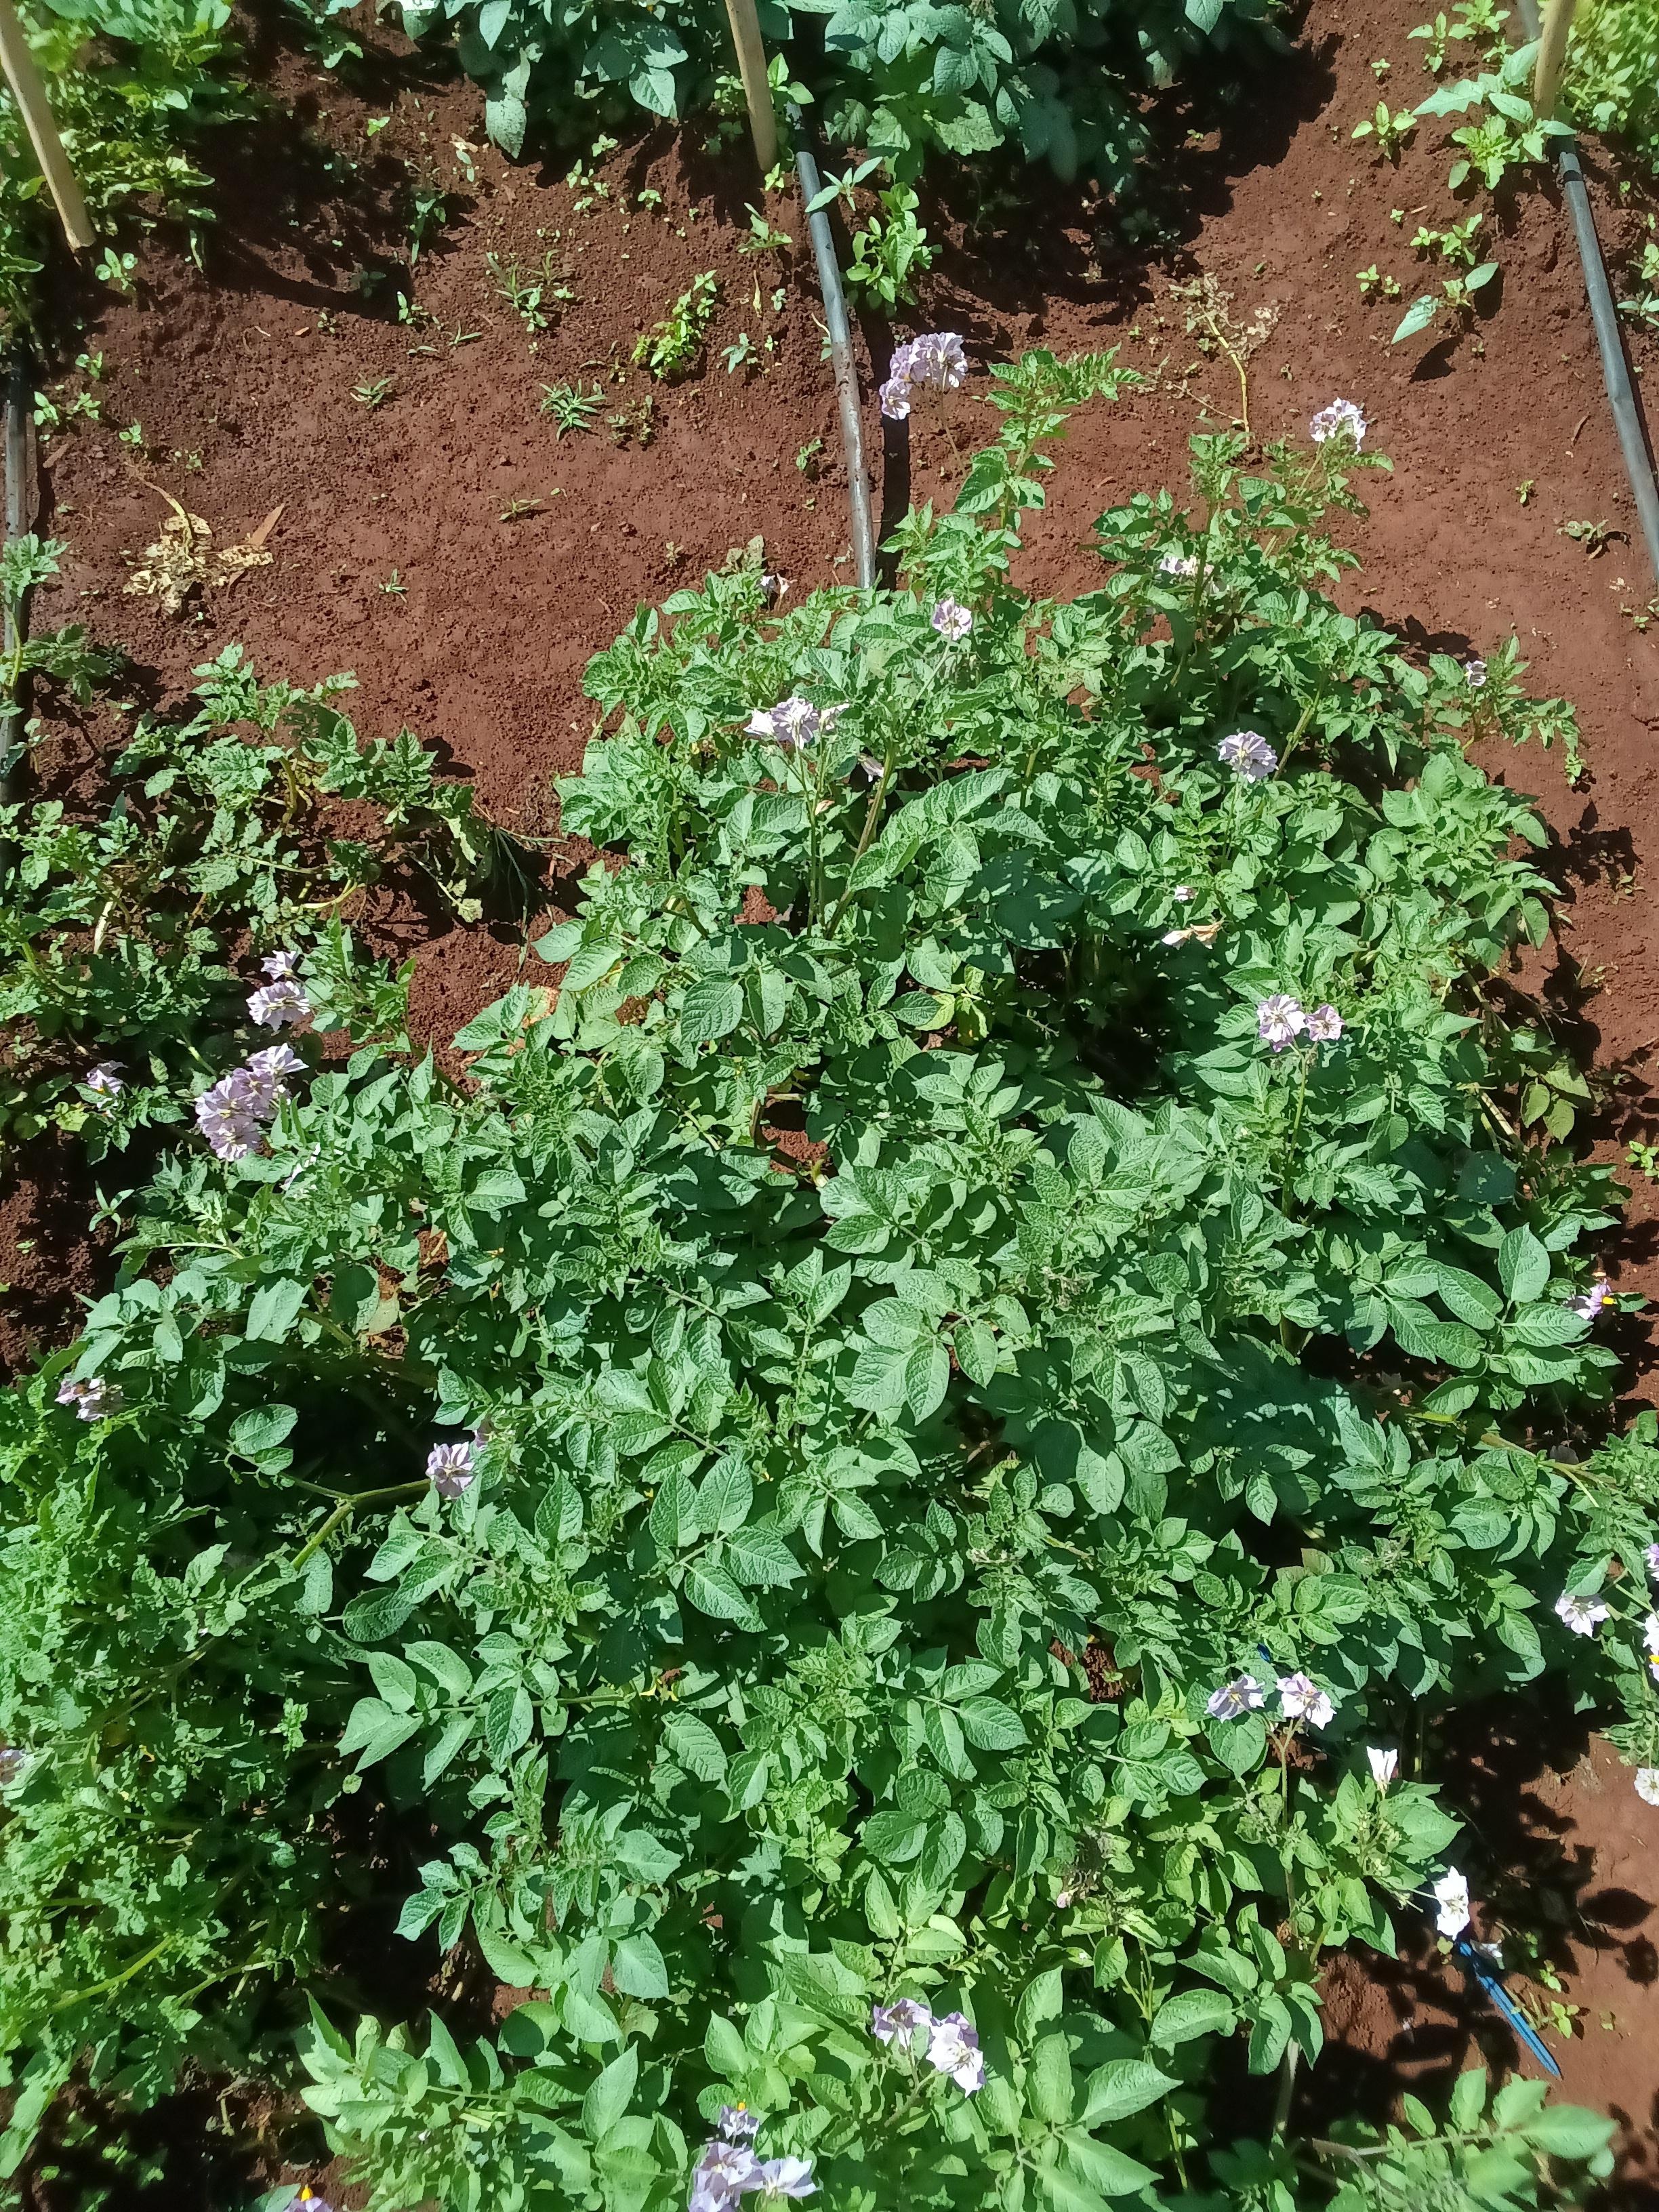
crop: potato
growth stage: flowering
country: Kenya
